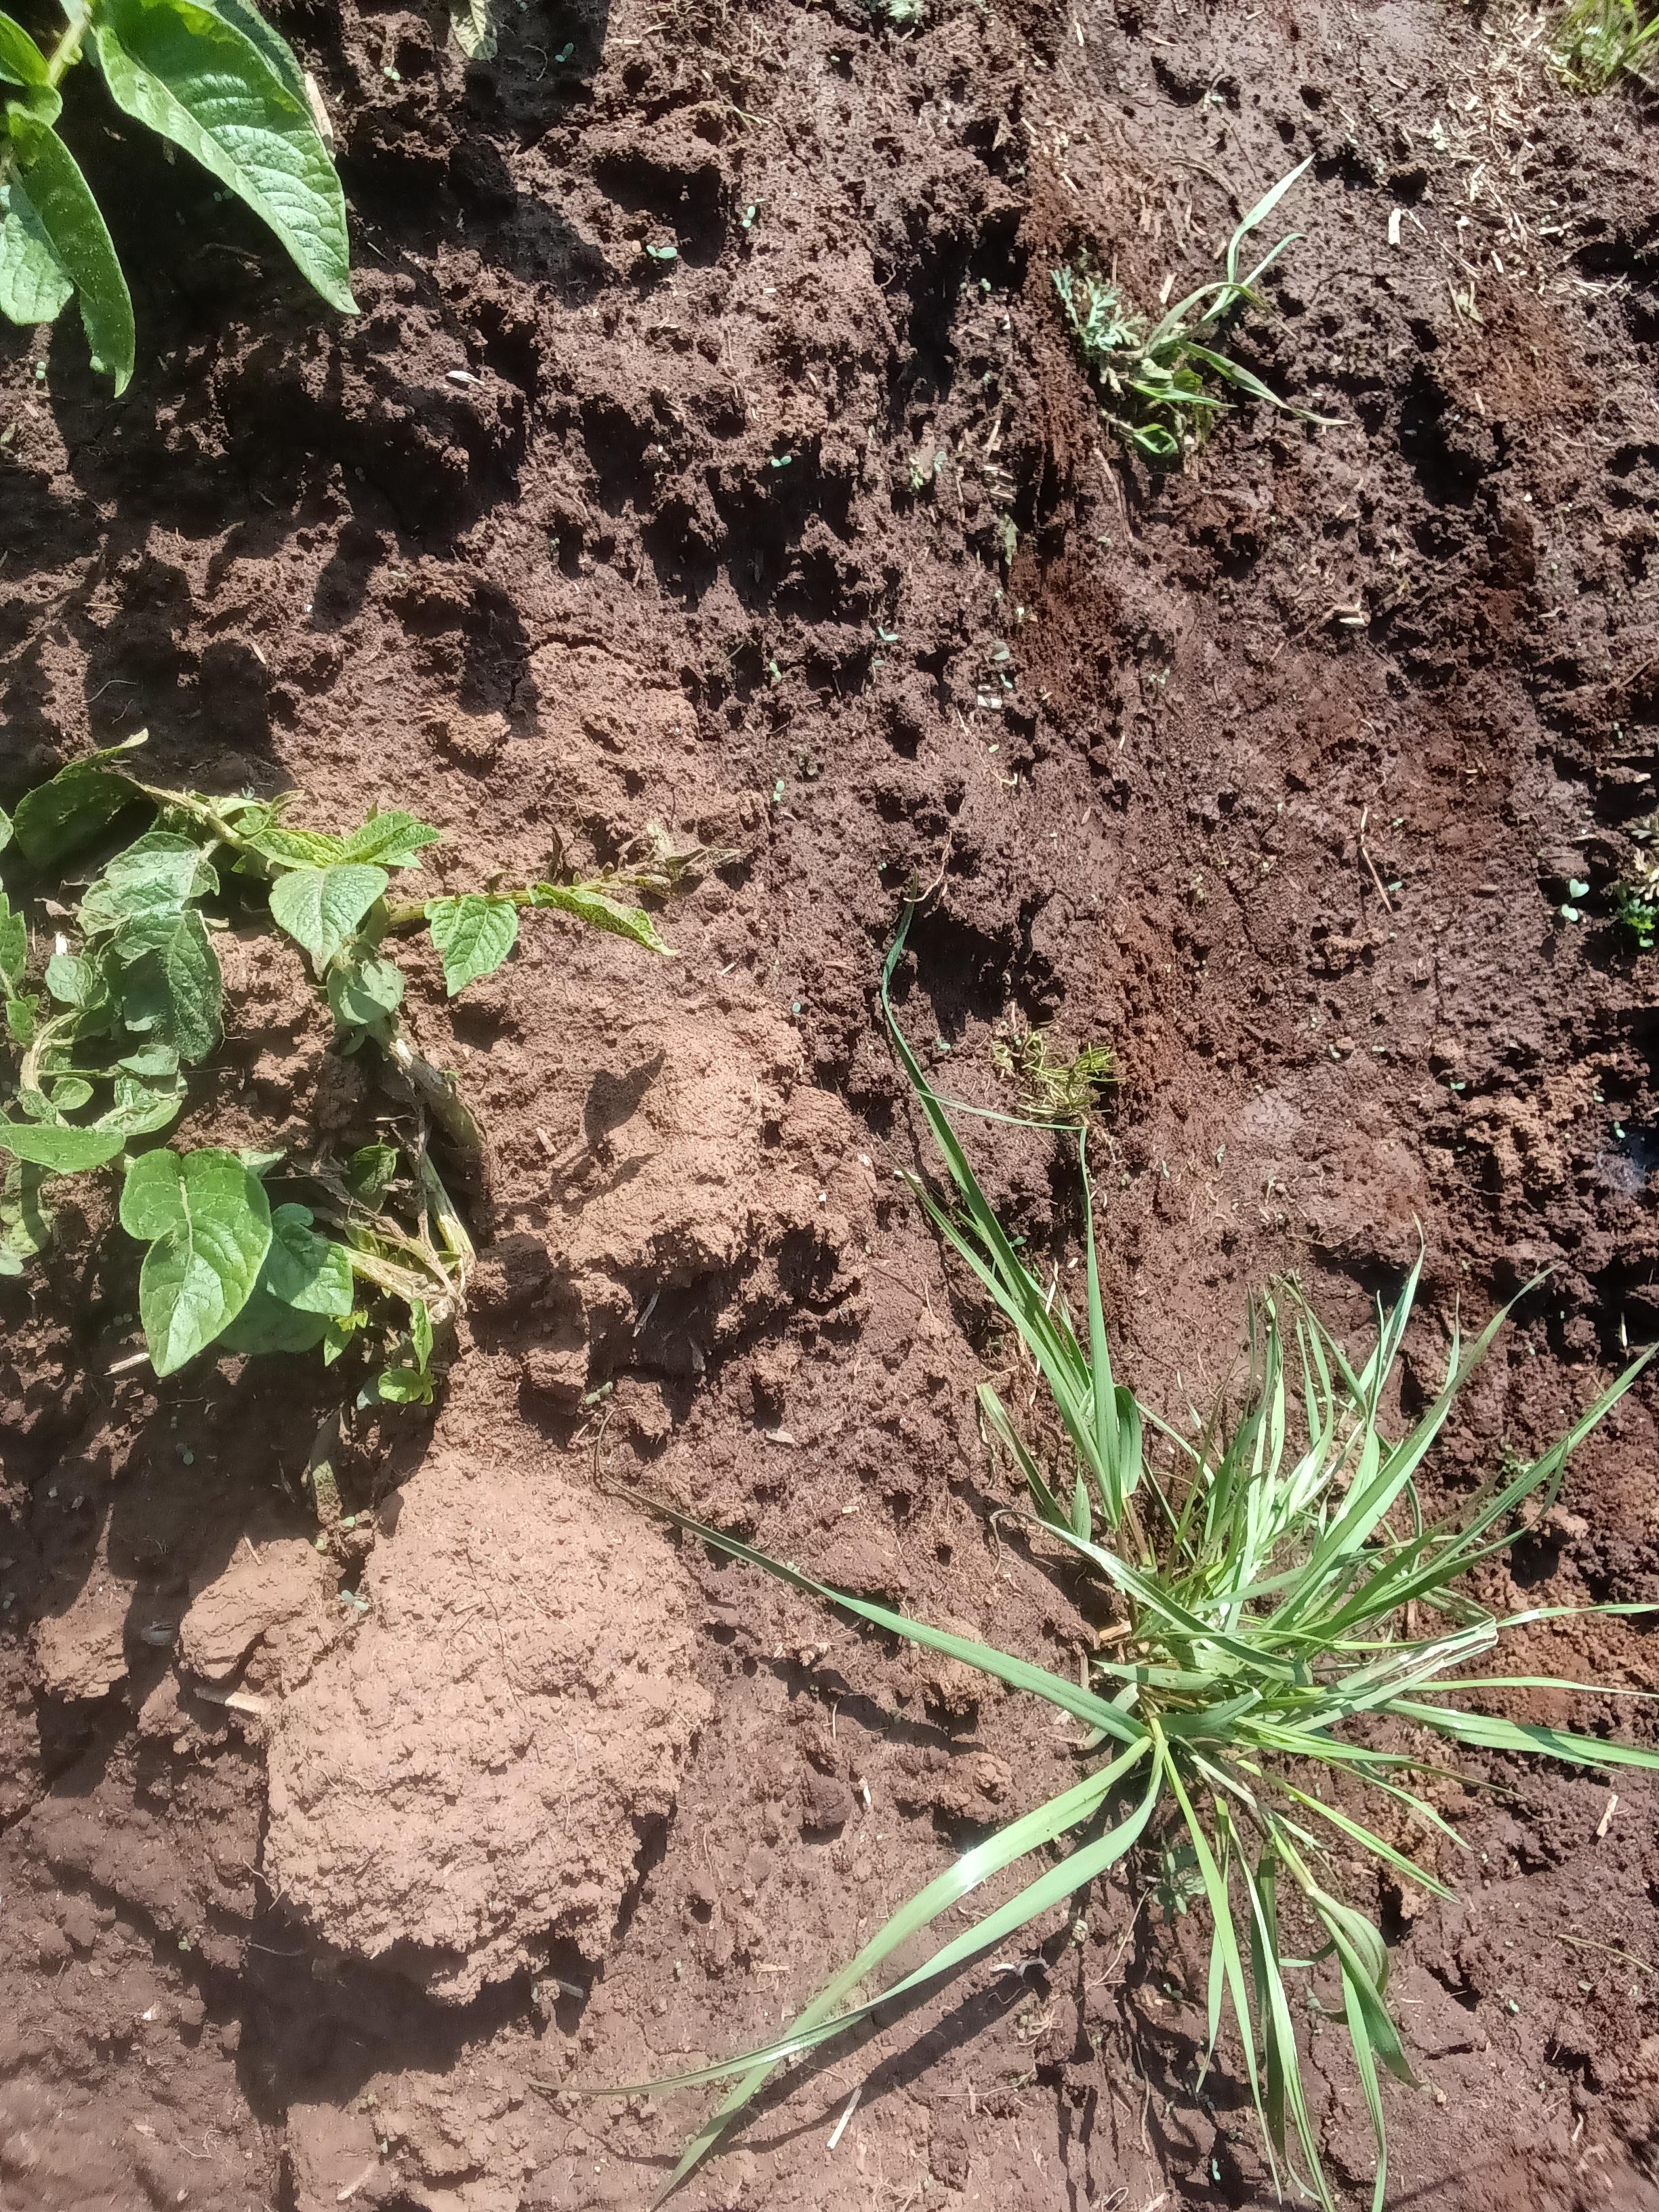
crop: potato
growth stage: vegetative
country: Kenya
